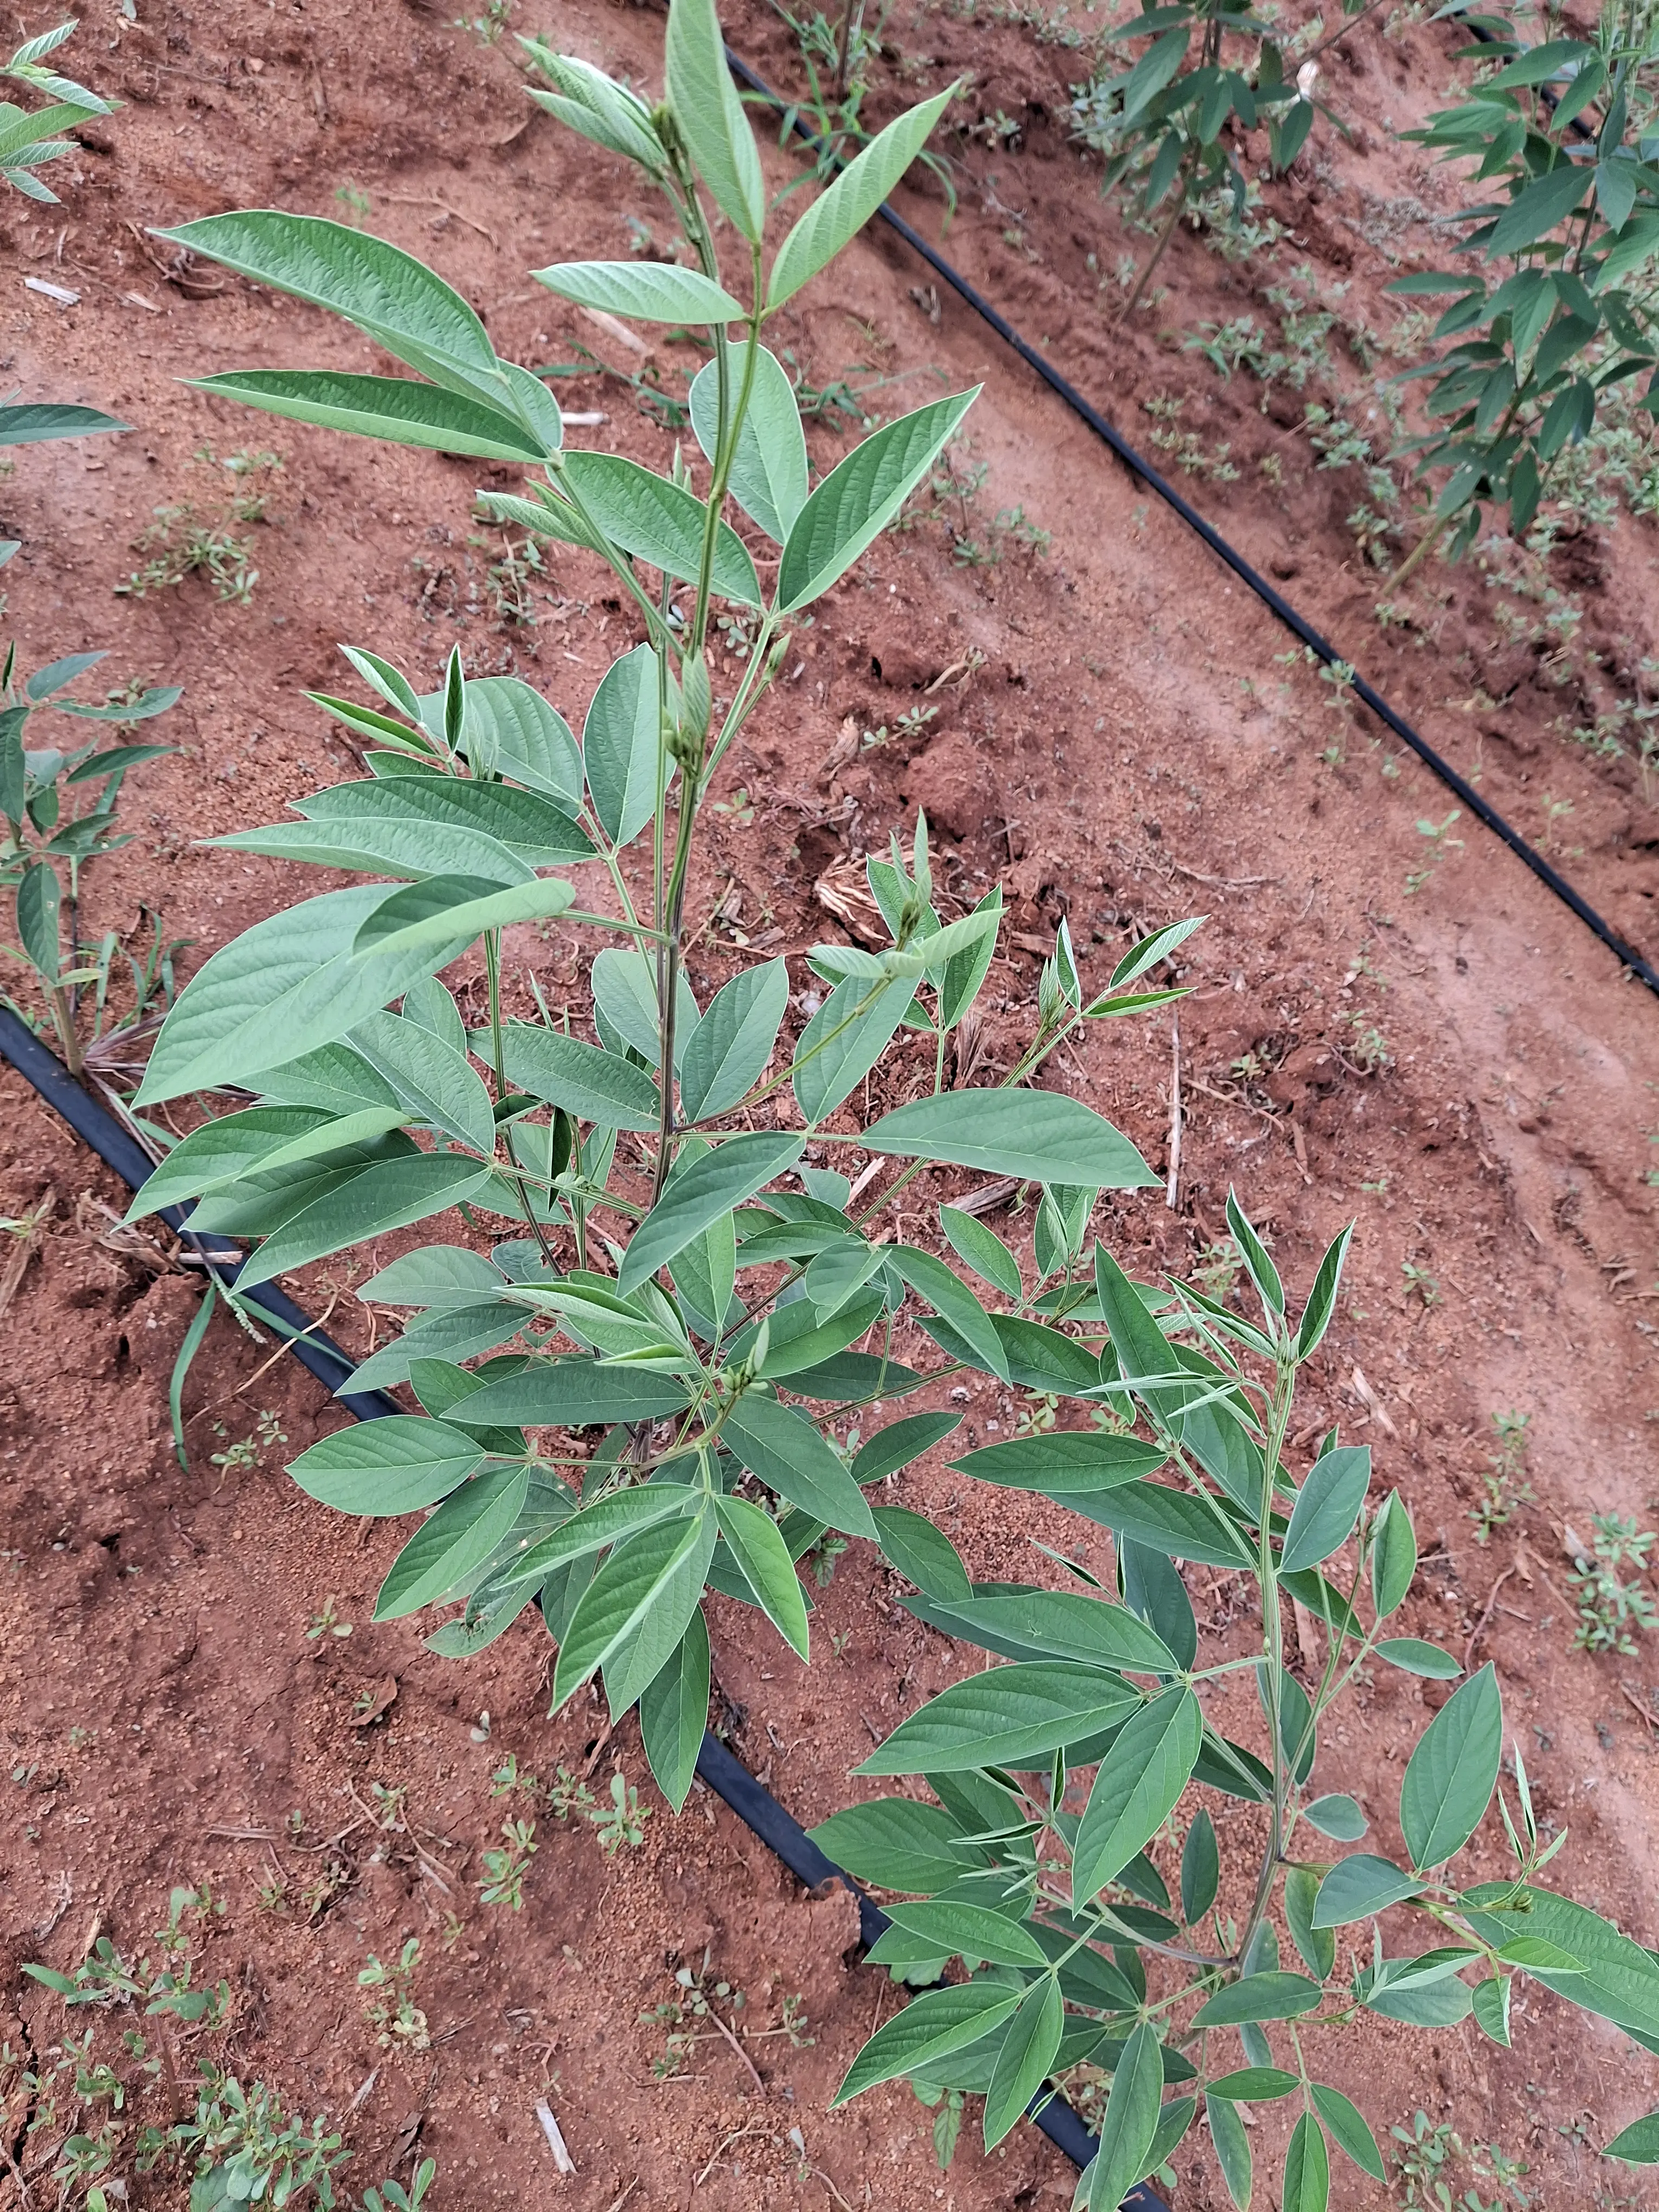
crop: pigeonpea
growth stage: vegetative
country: Kenya
